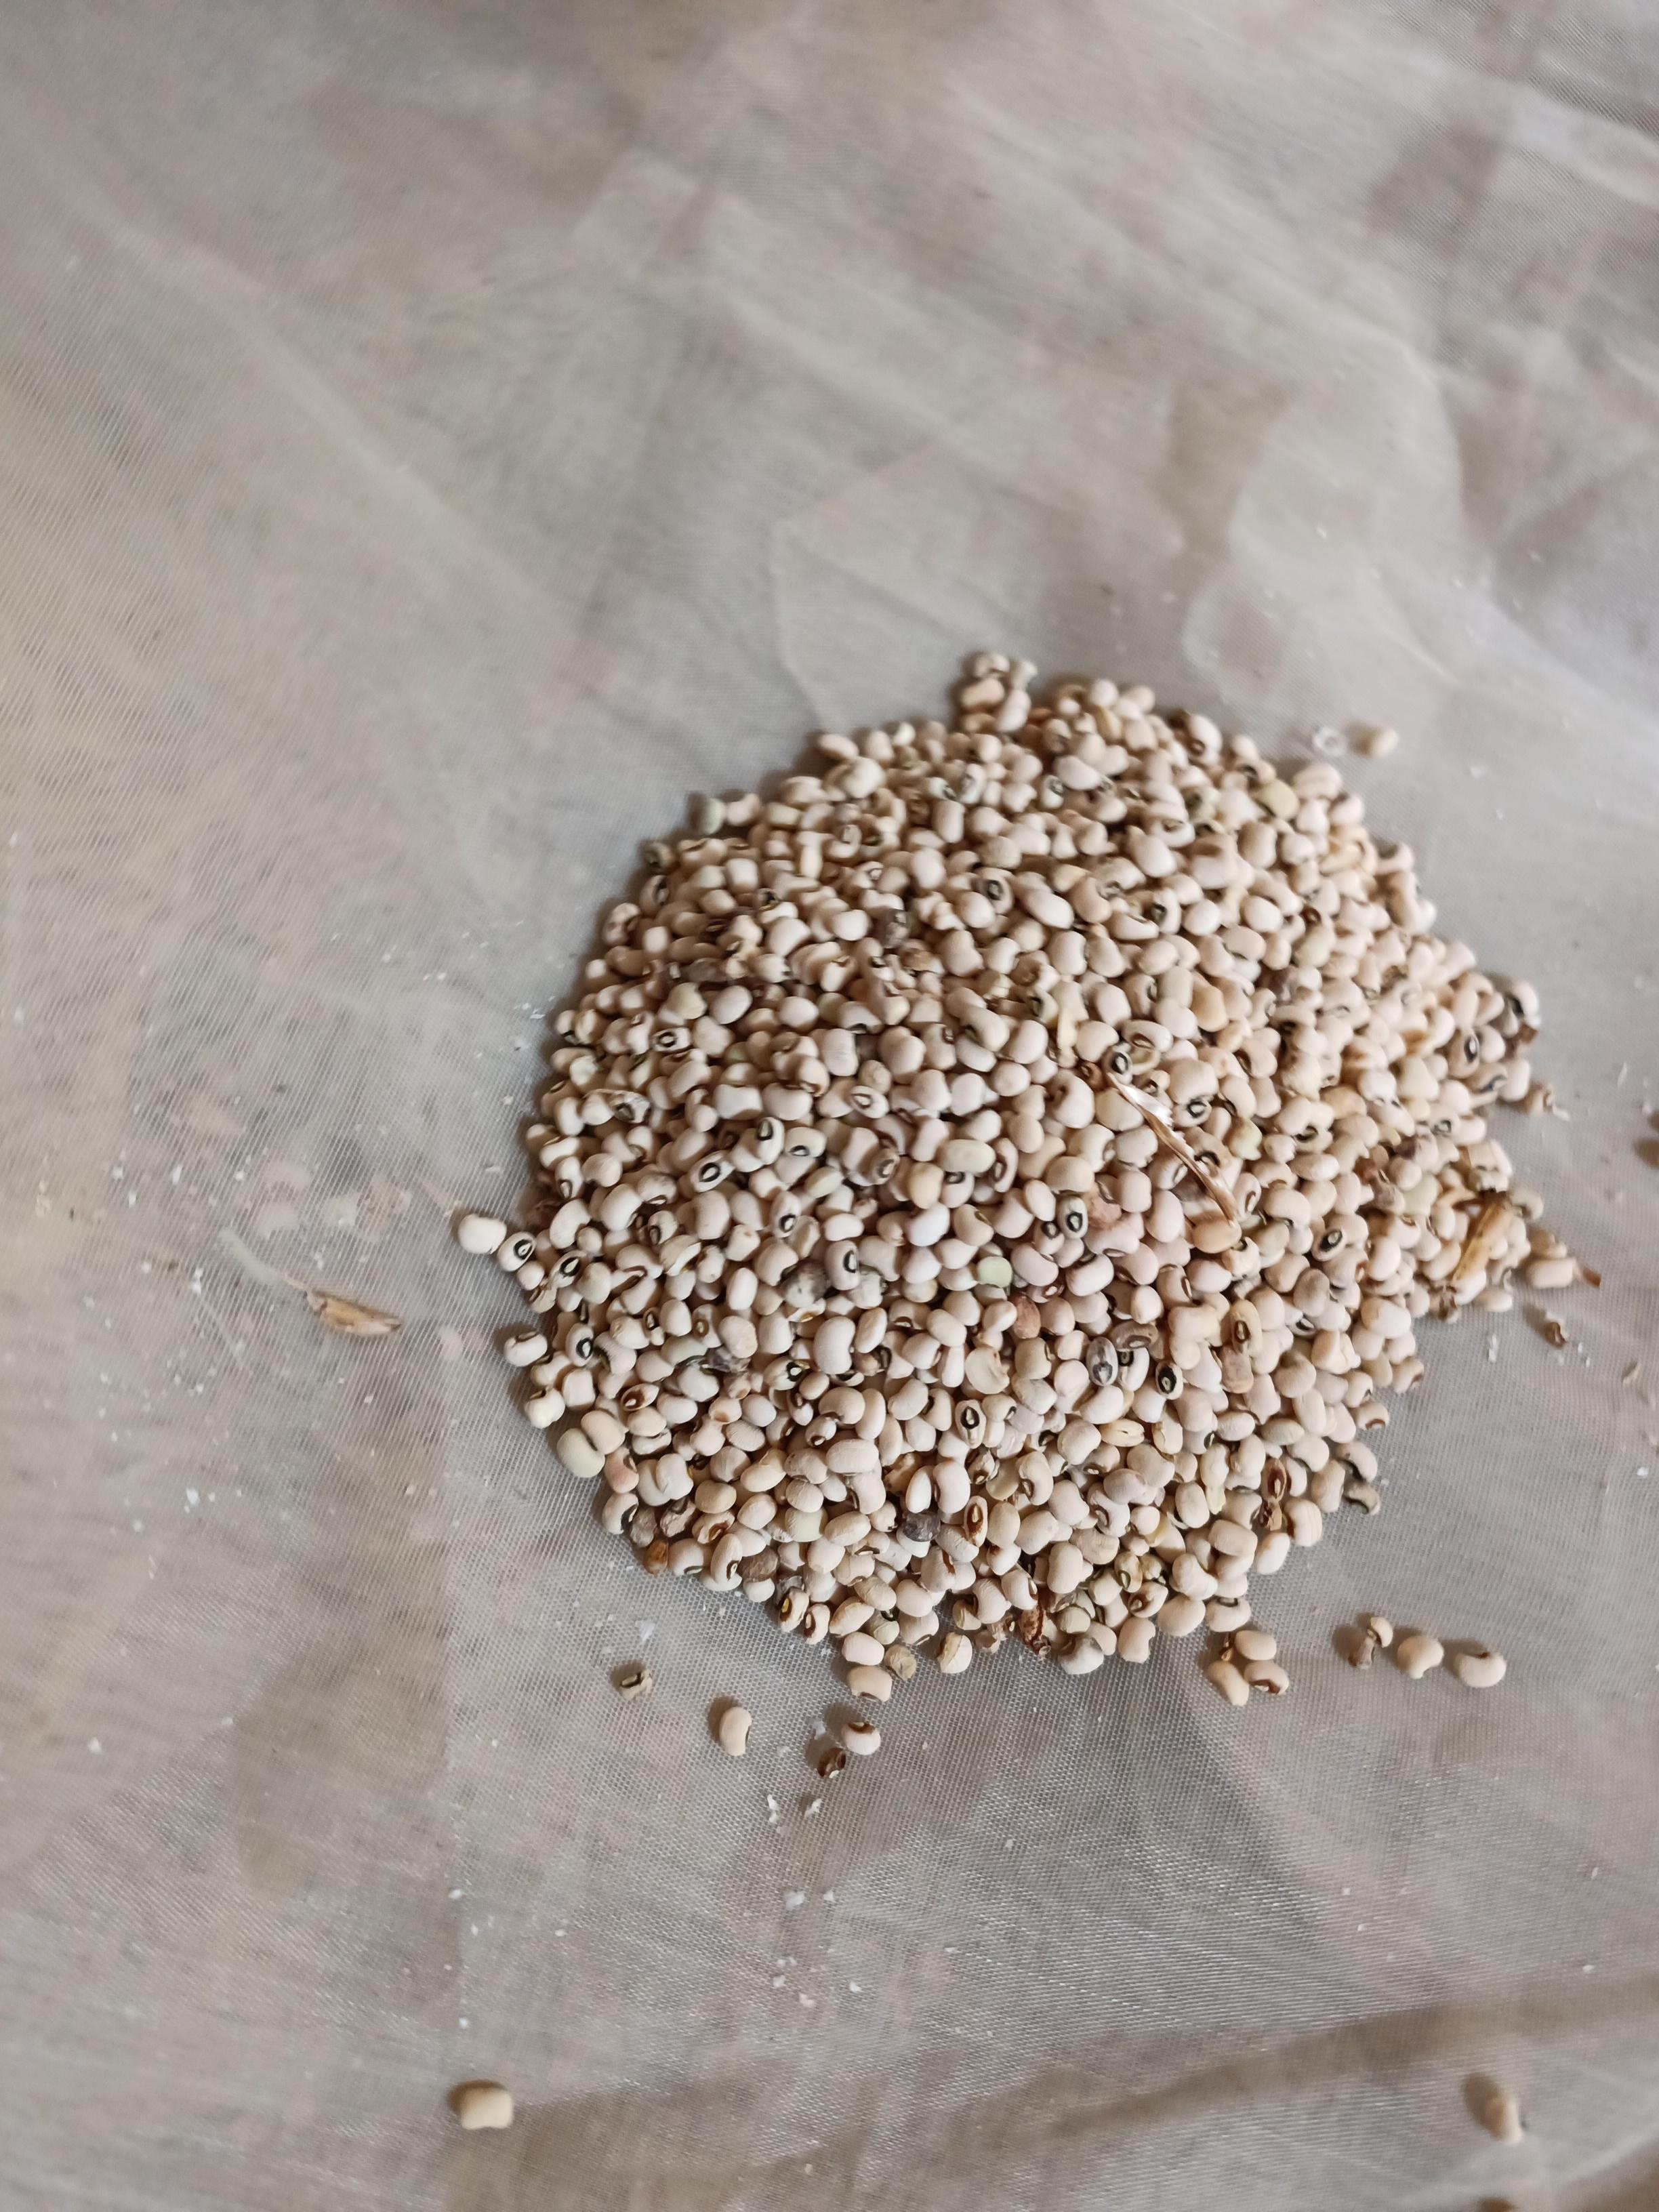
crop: cowpea
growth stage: harvest
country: Nigeria
